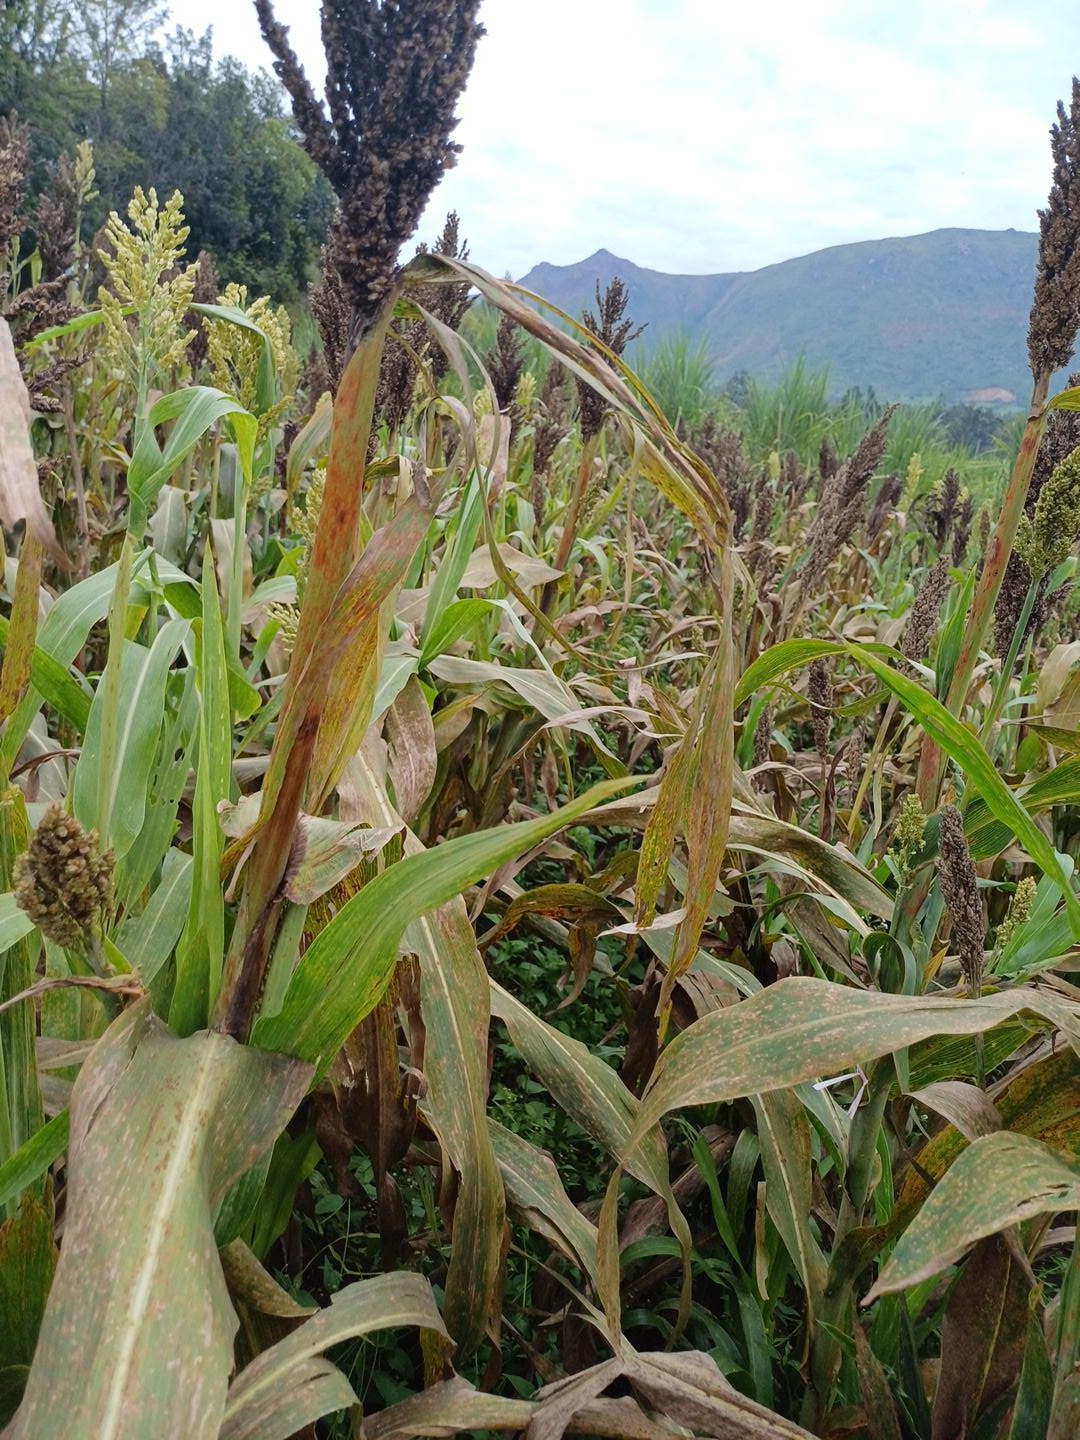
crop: sorghum
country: Kenya
